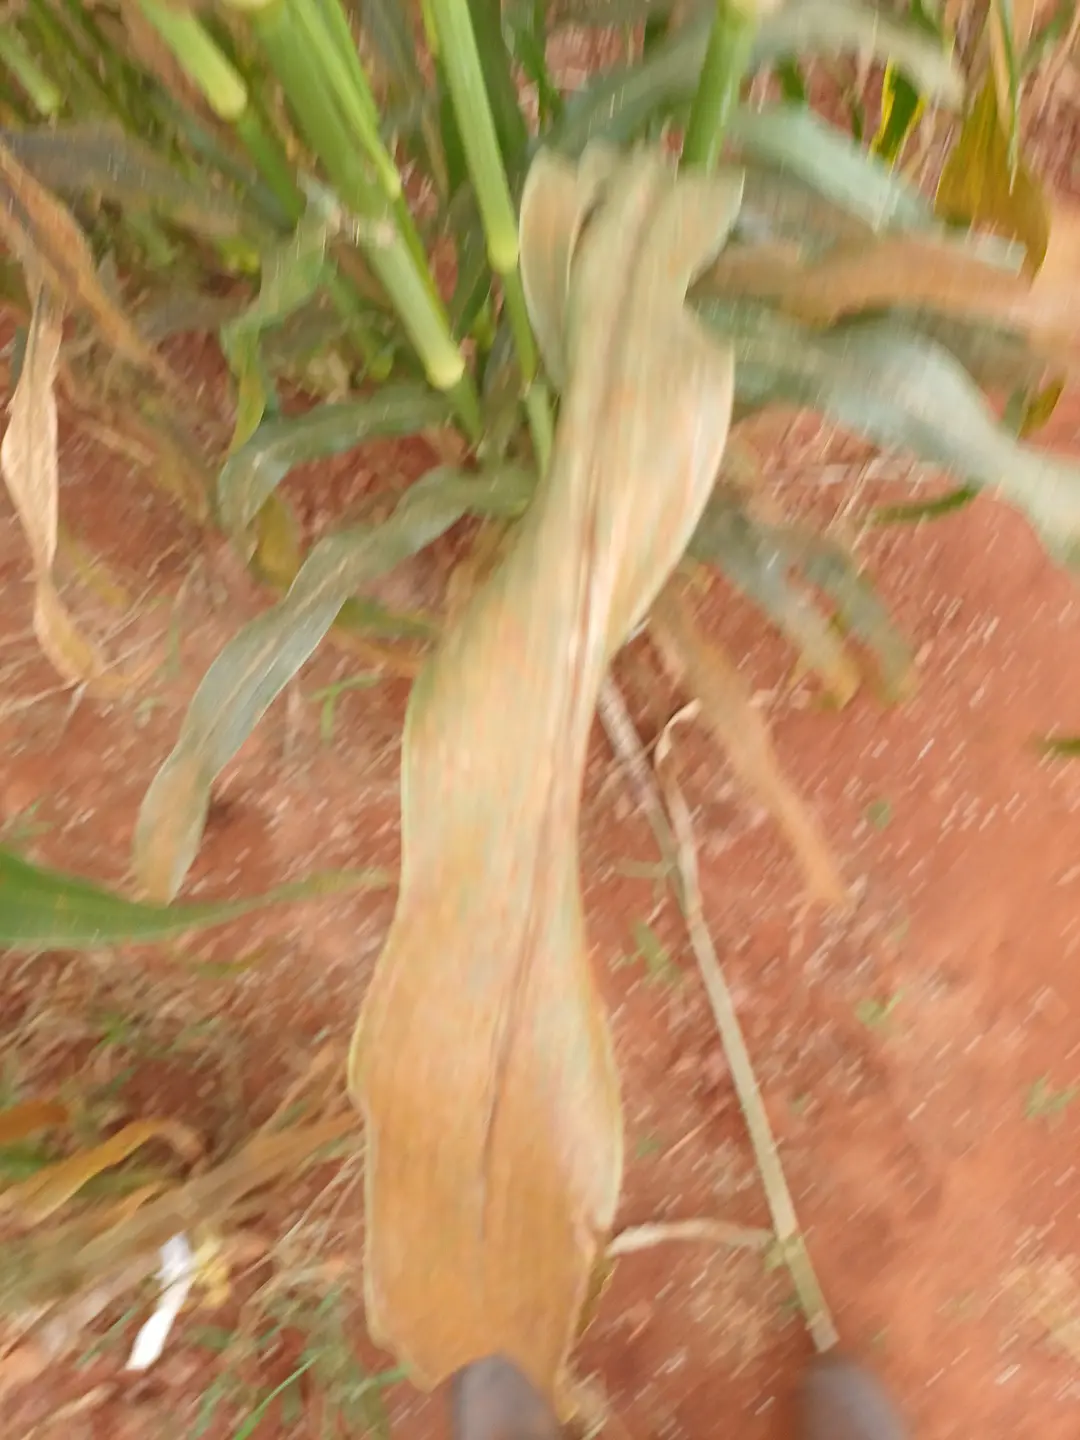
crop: pearl millet
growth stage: filling grain
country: Kenya
